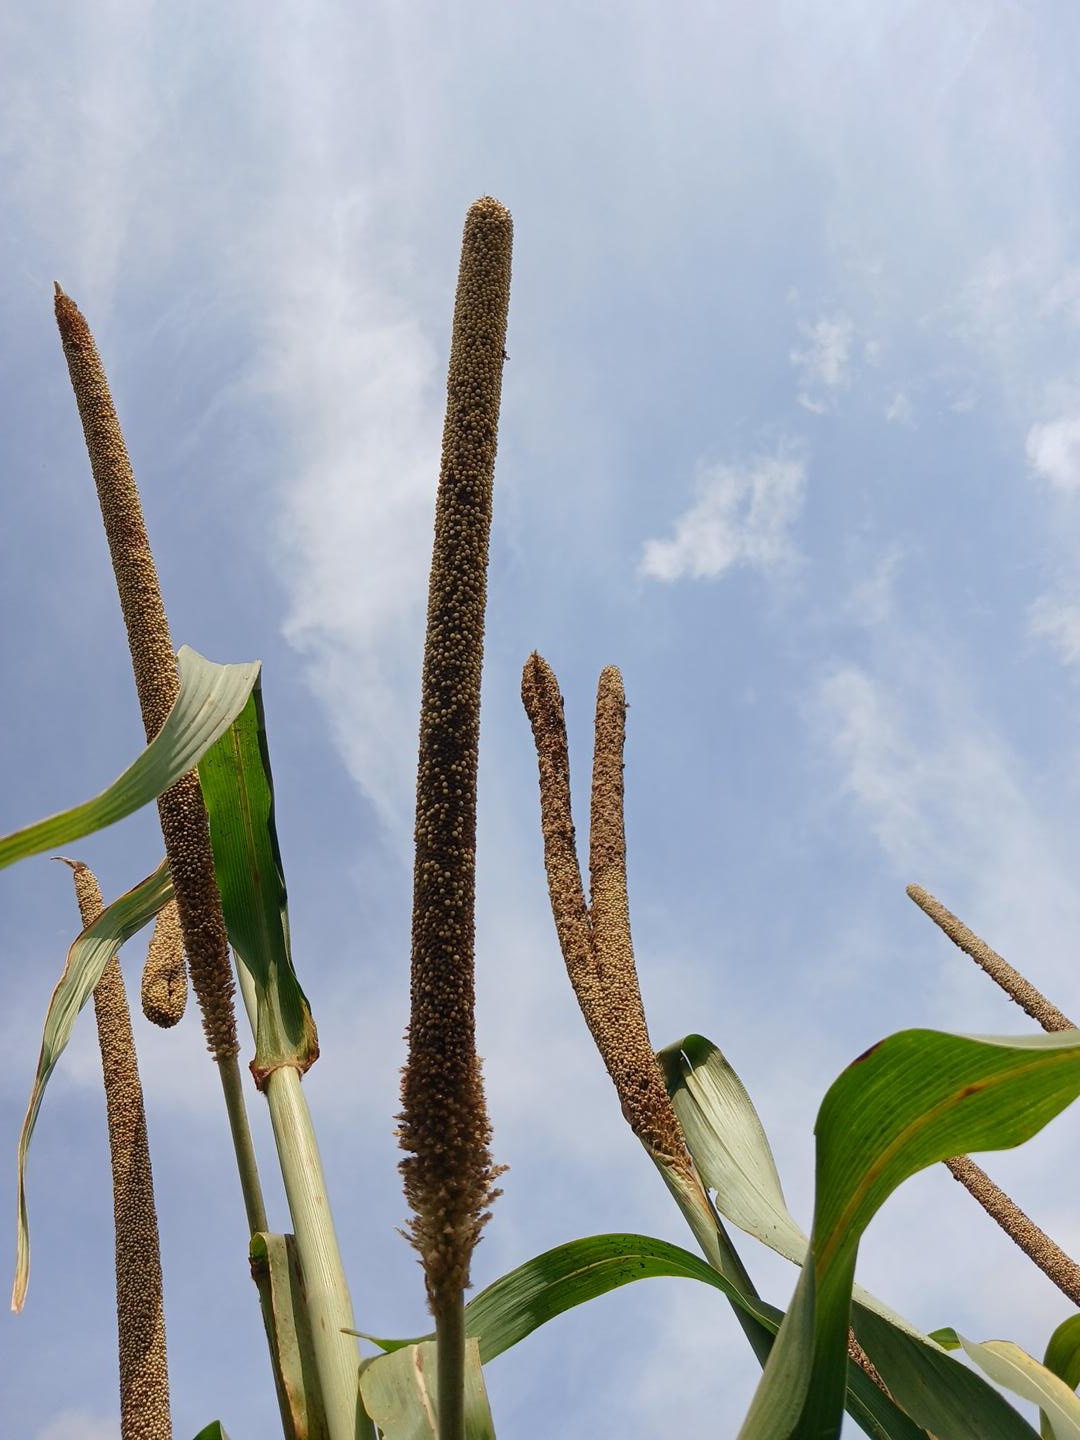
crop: pearl millet
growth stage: maturity
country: Senegal
